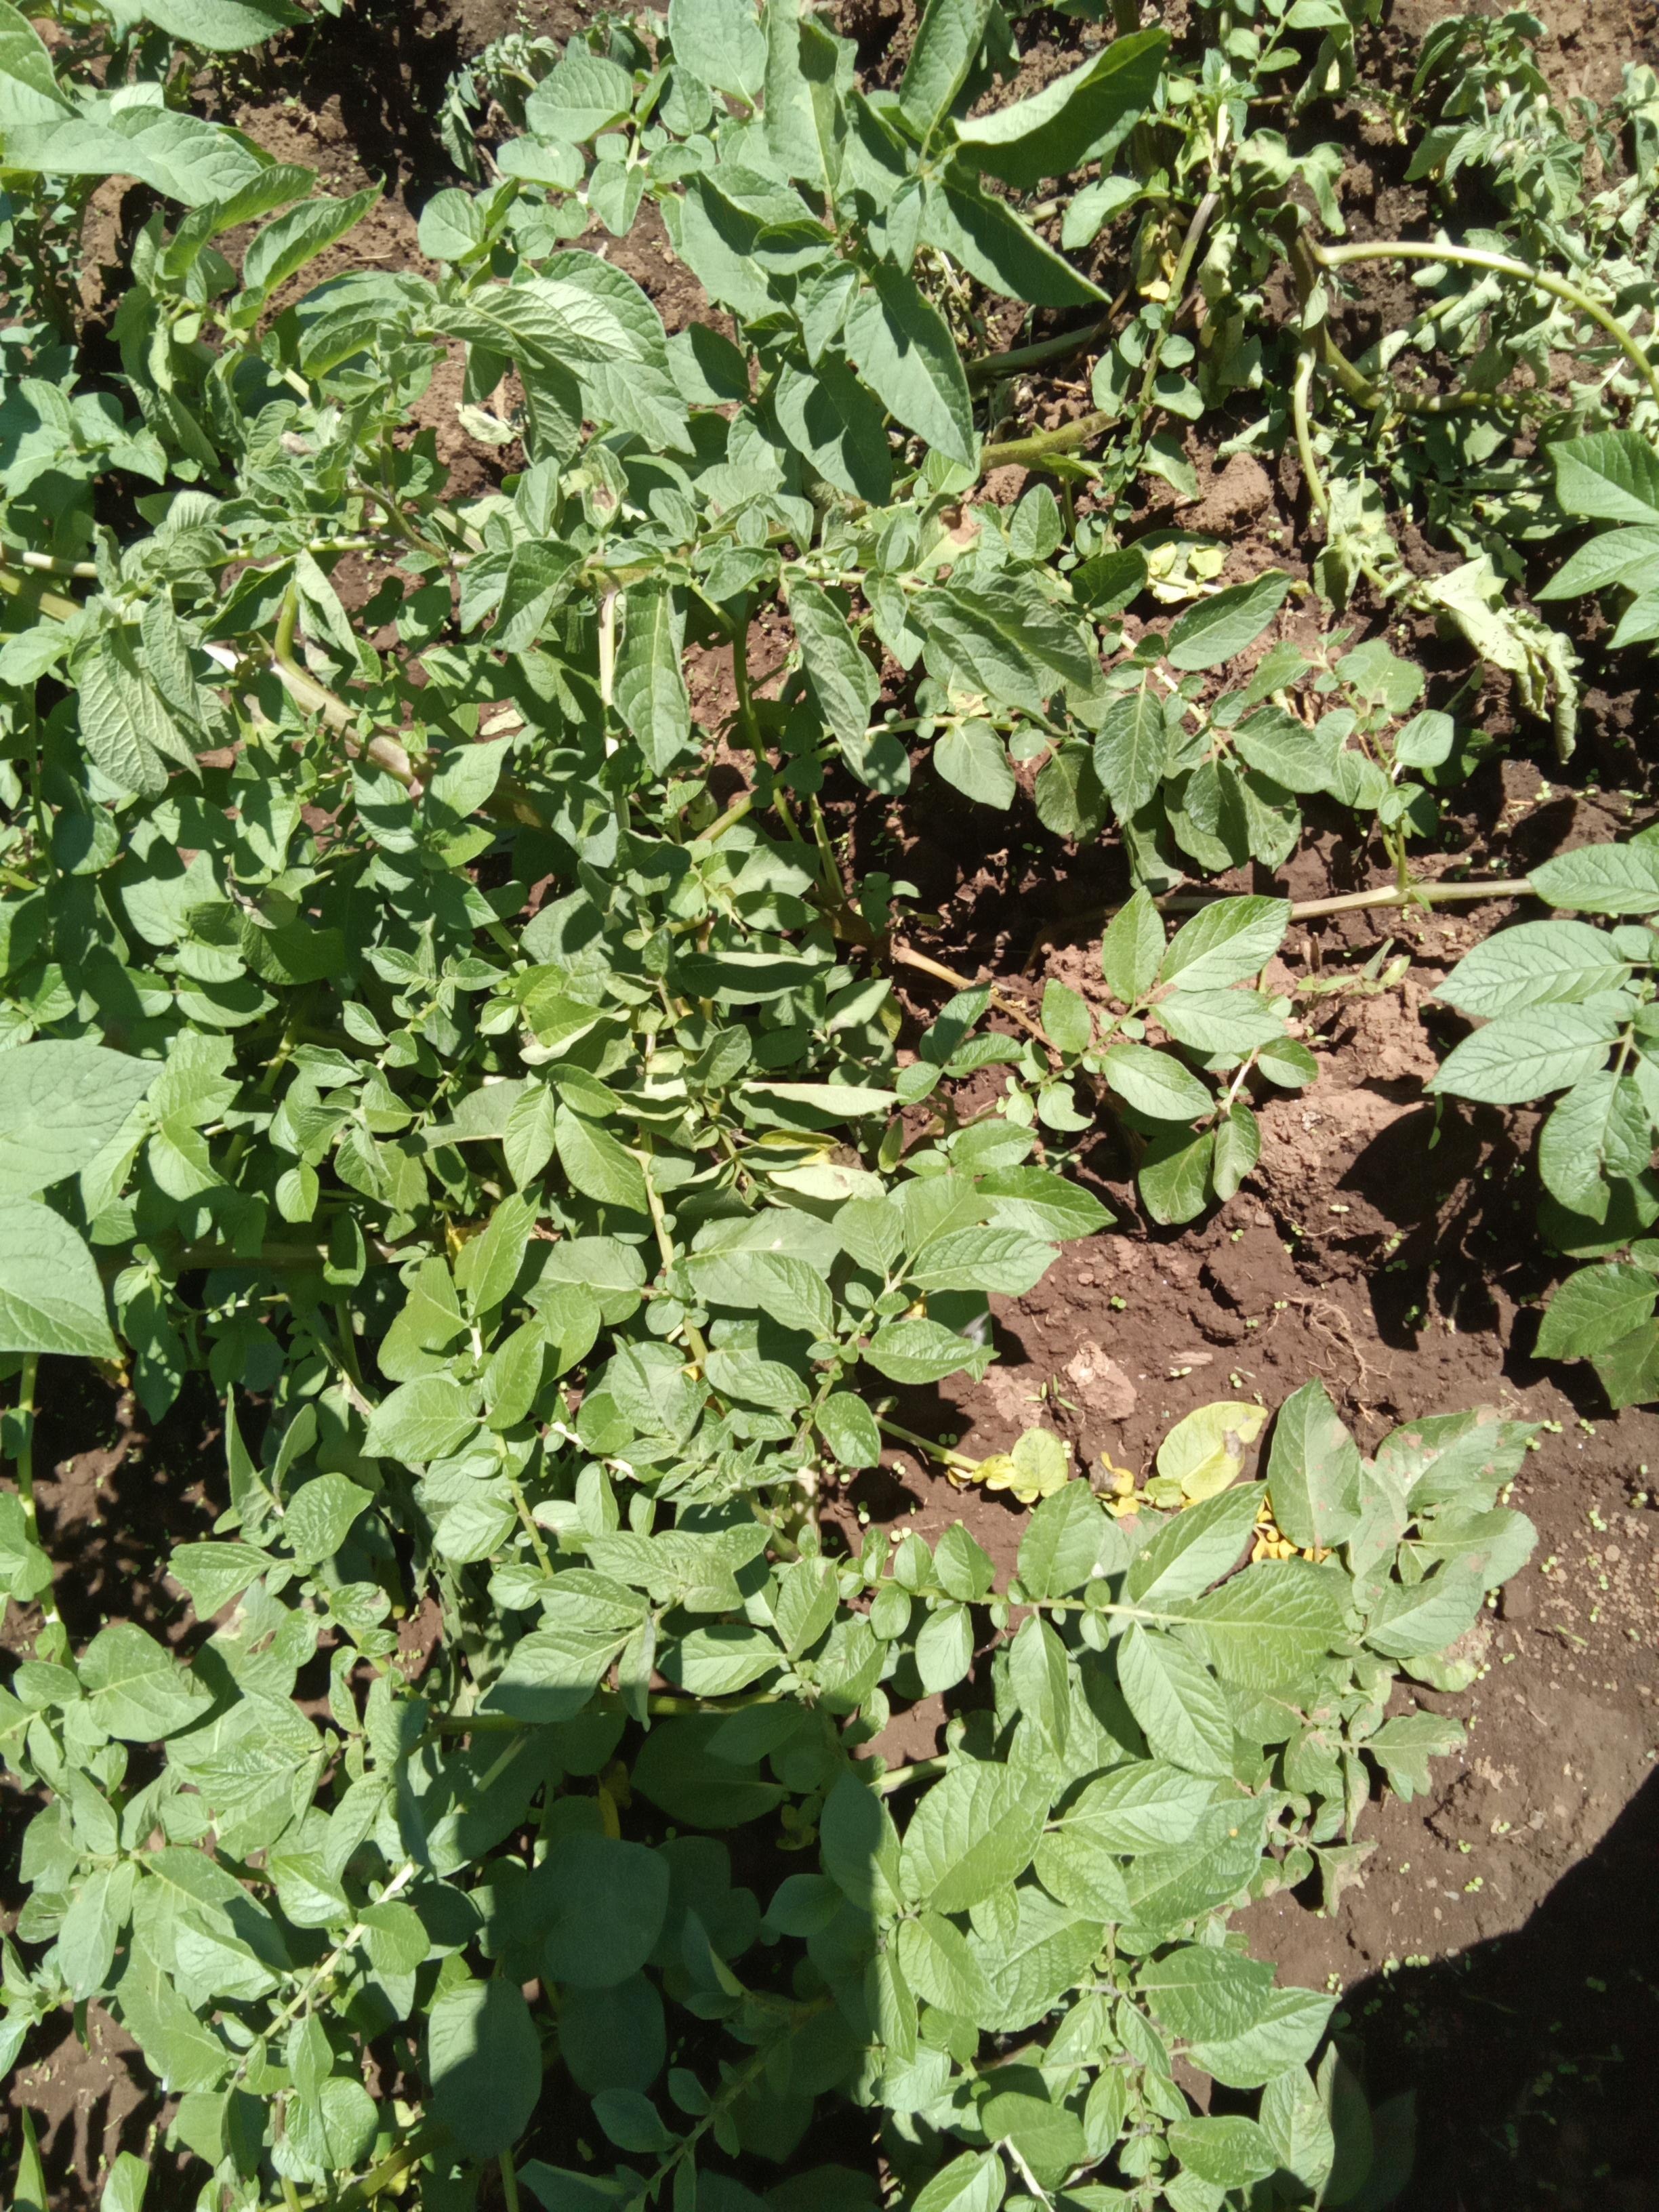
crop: potato
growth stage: flowering
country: Kenya
